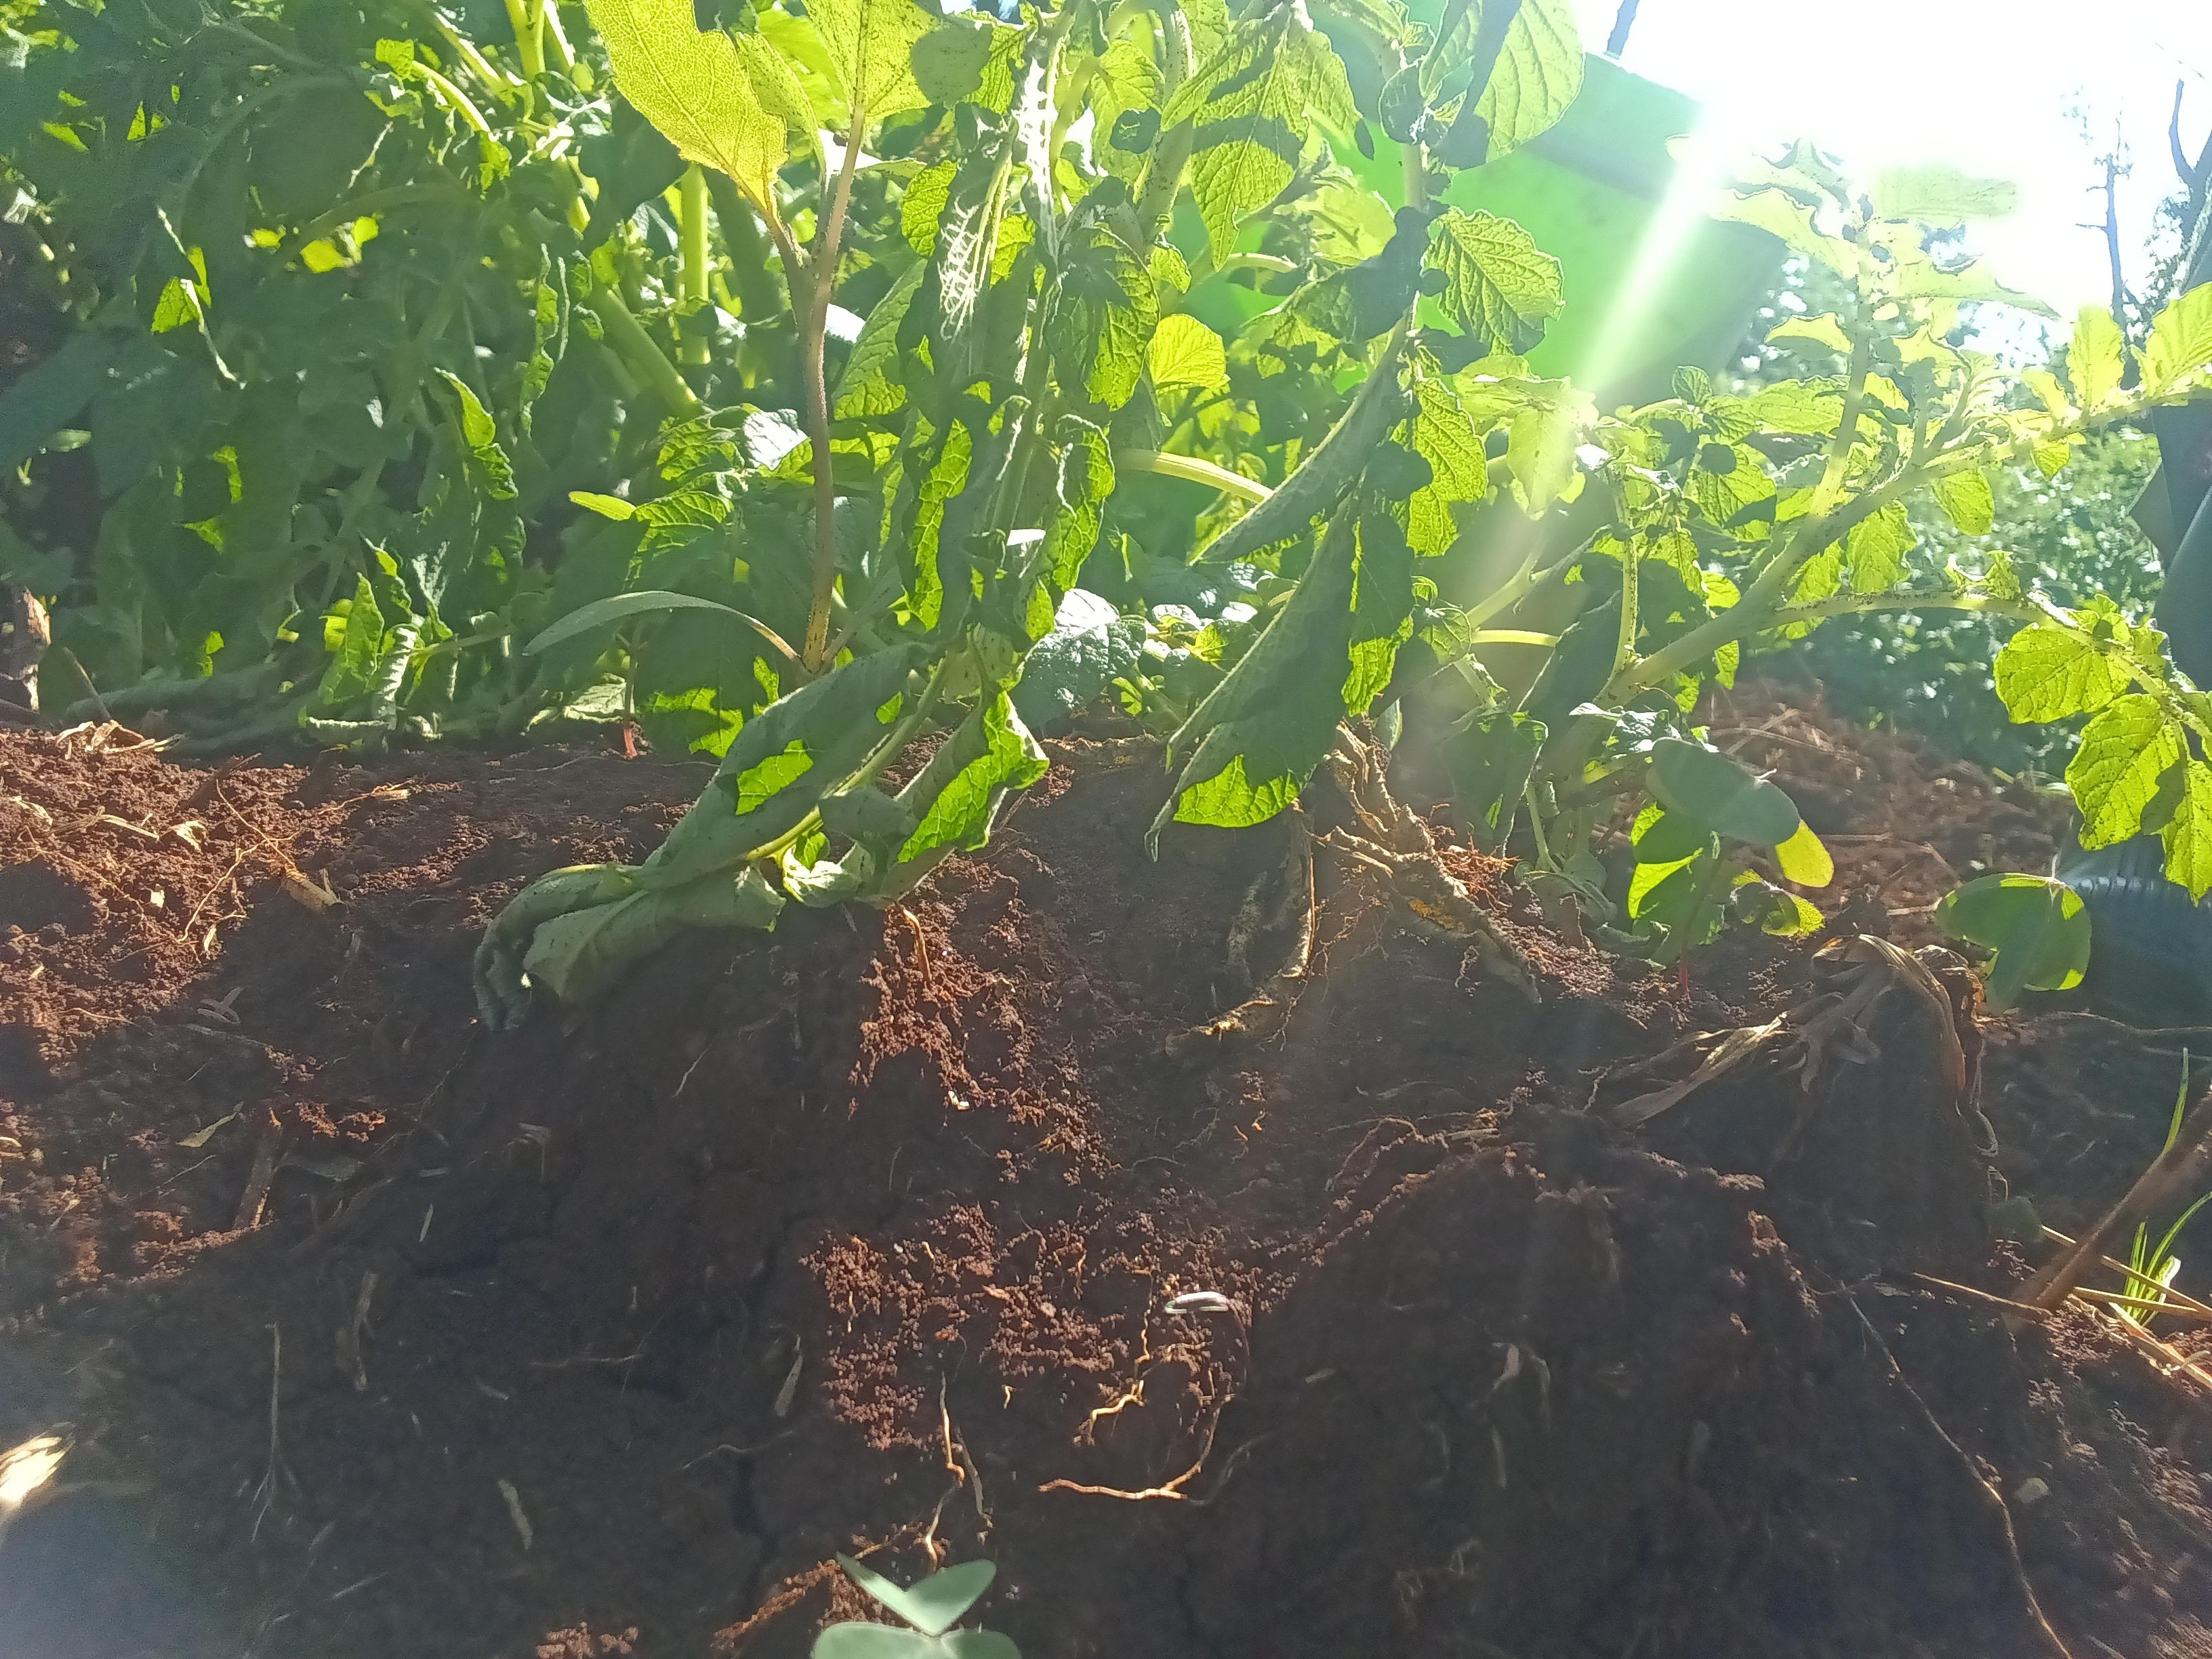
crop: potato
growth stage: flowering
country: Kenya
